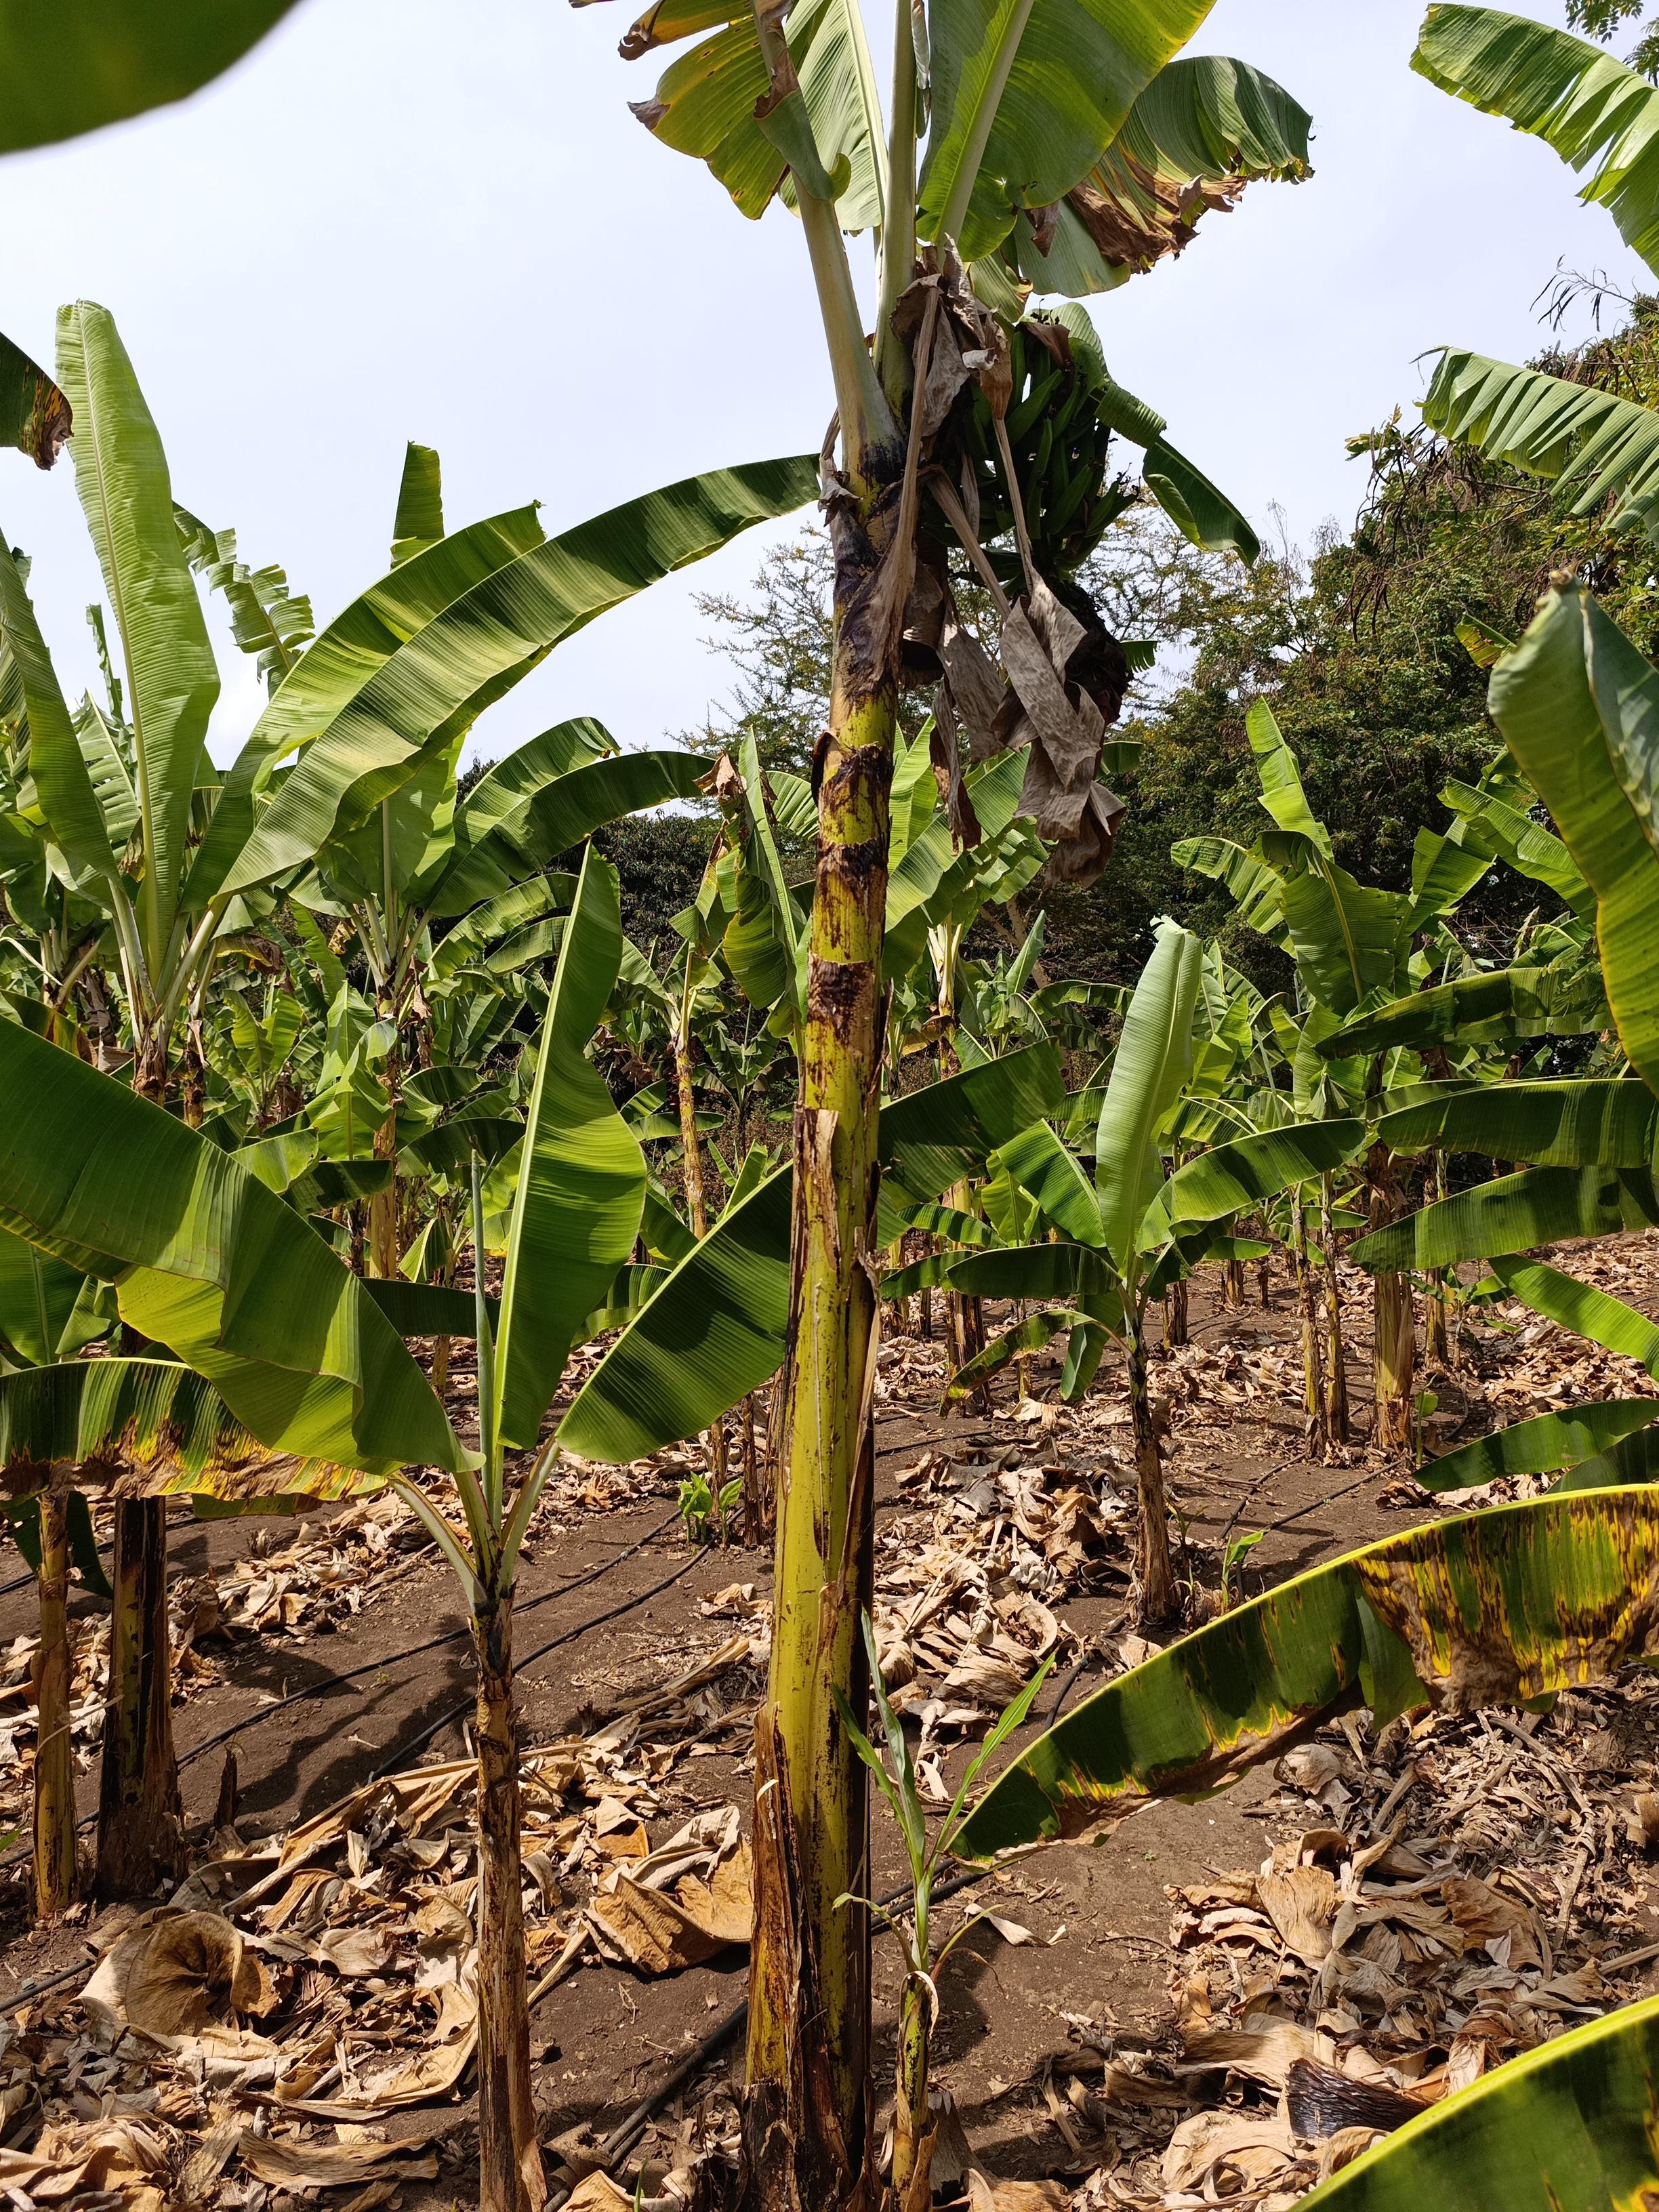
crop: banana
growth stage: vegetative
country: Tanzania
